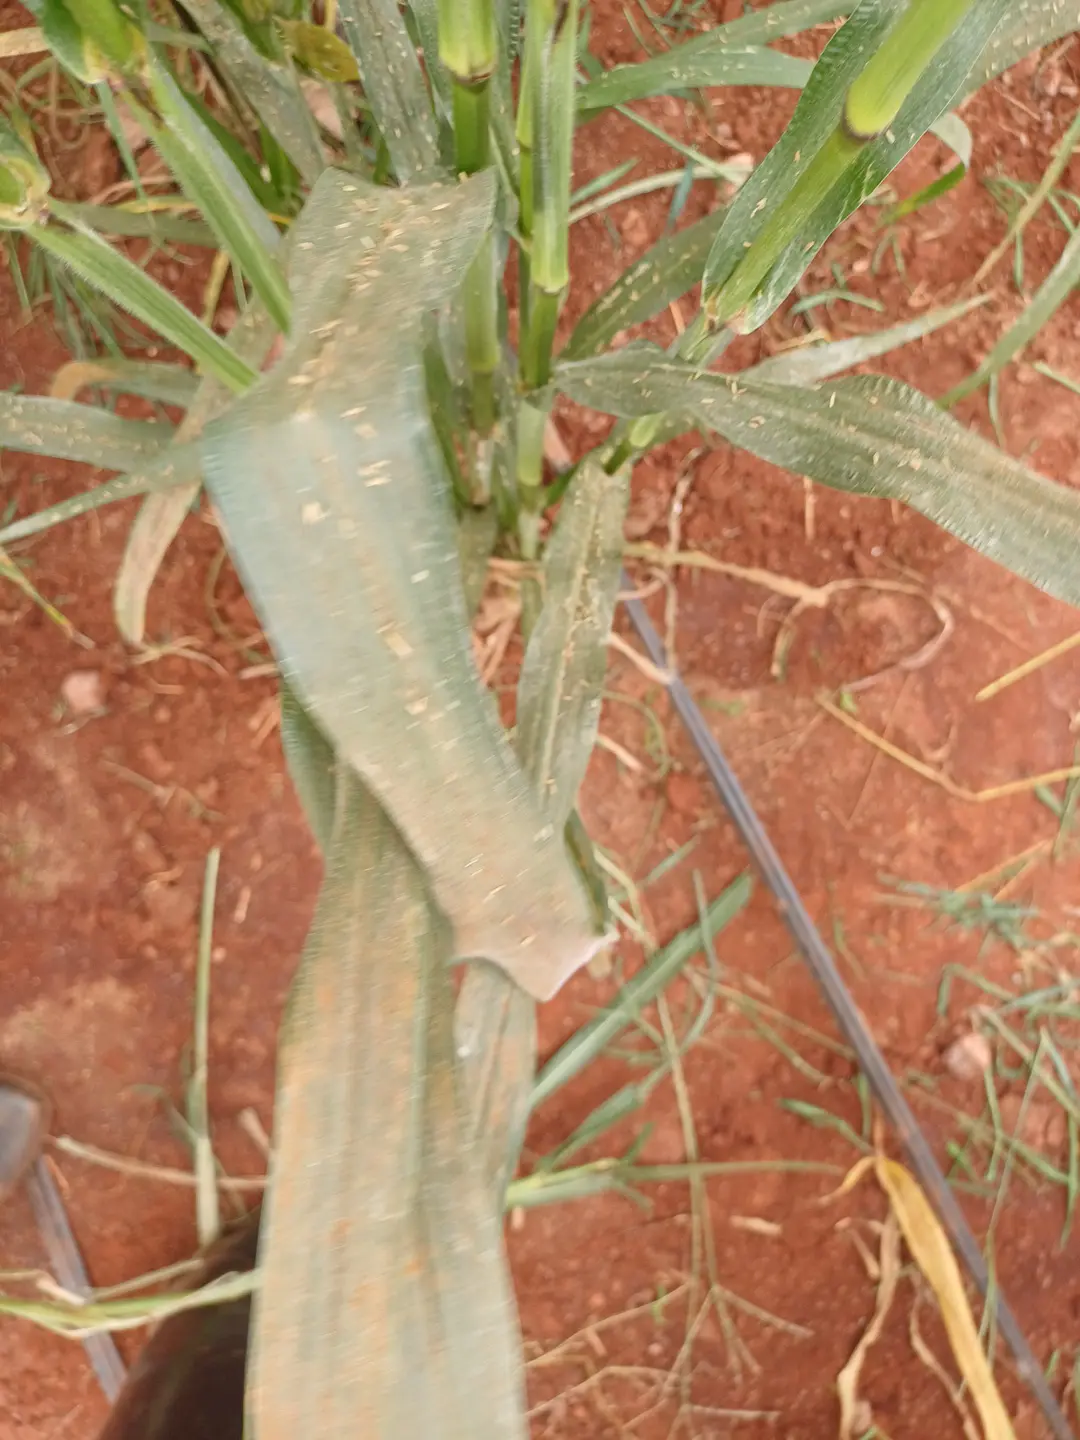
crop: pearl millet
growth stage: filling grain
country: Kenya
